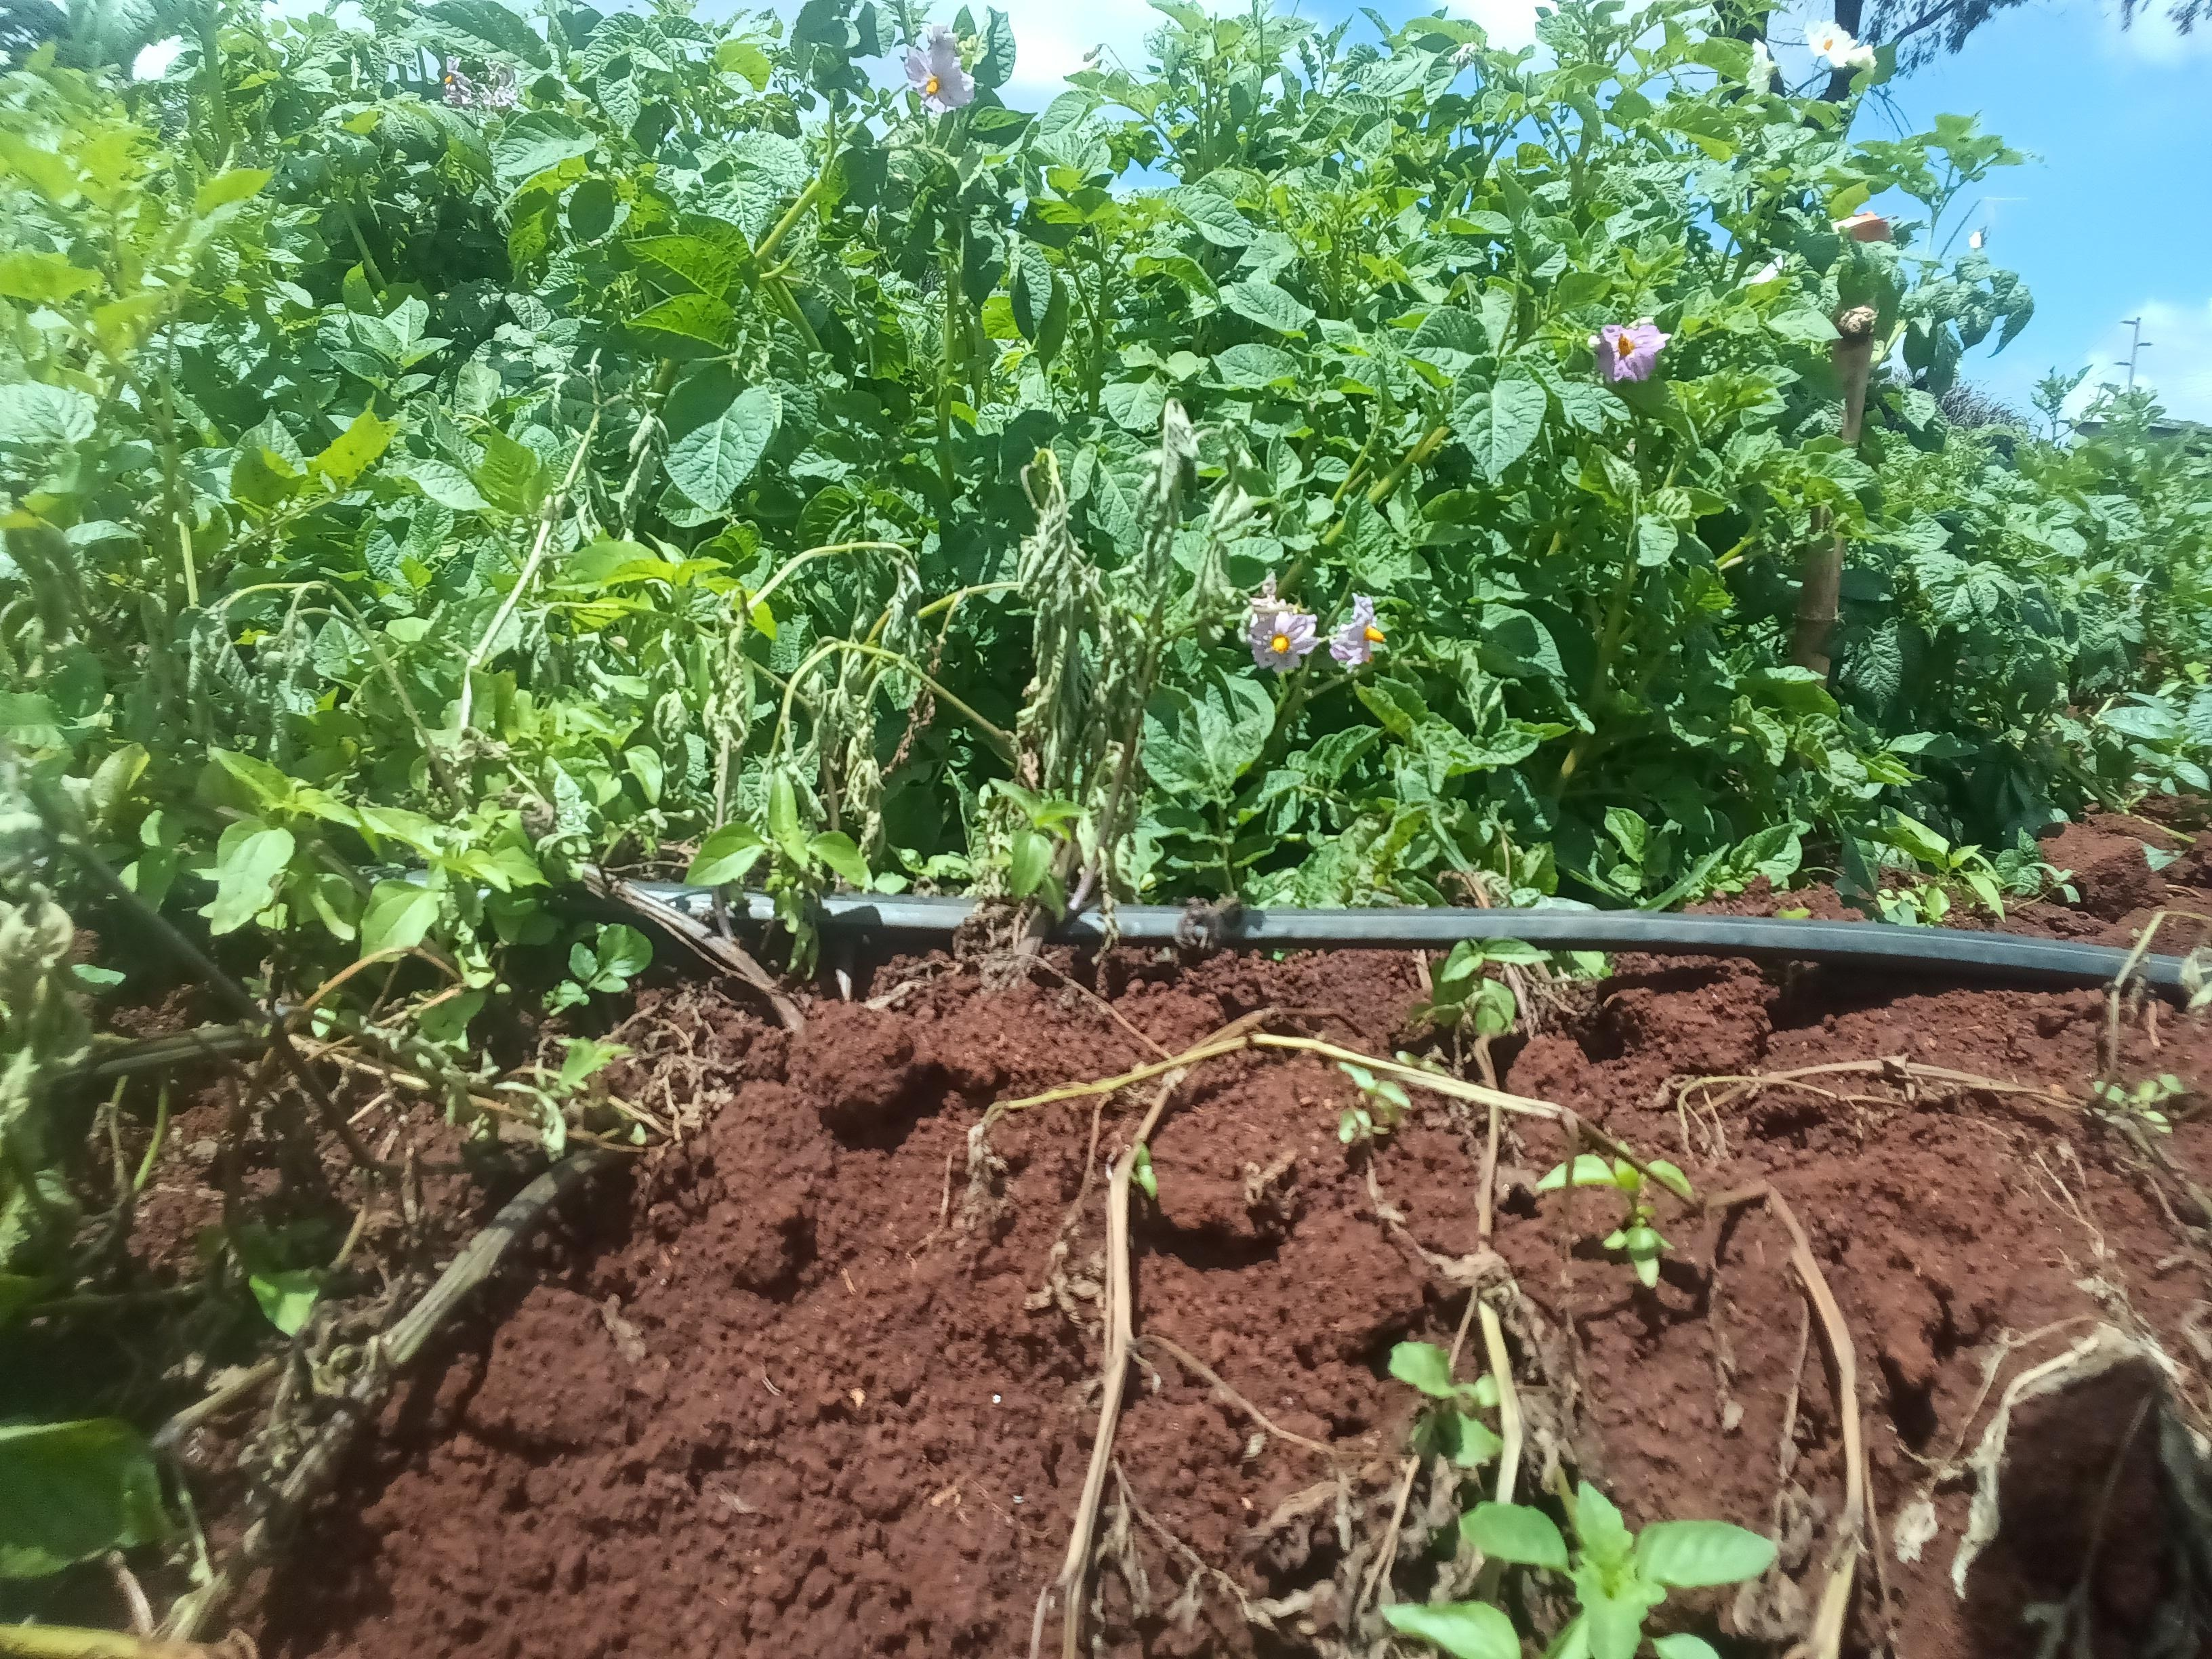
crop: potato
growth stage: maturity
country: Kenya
